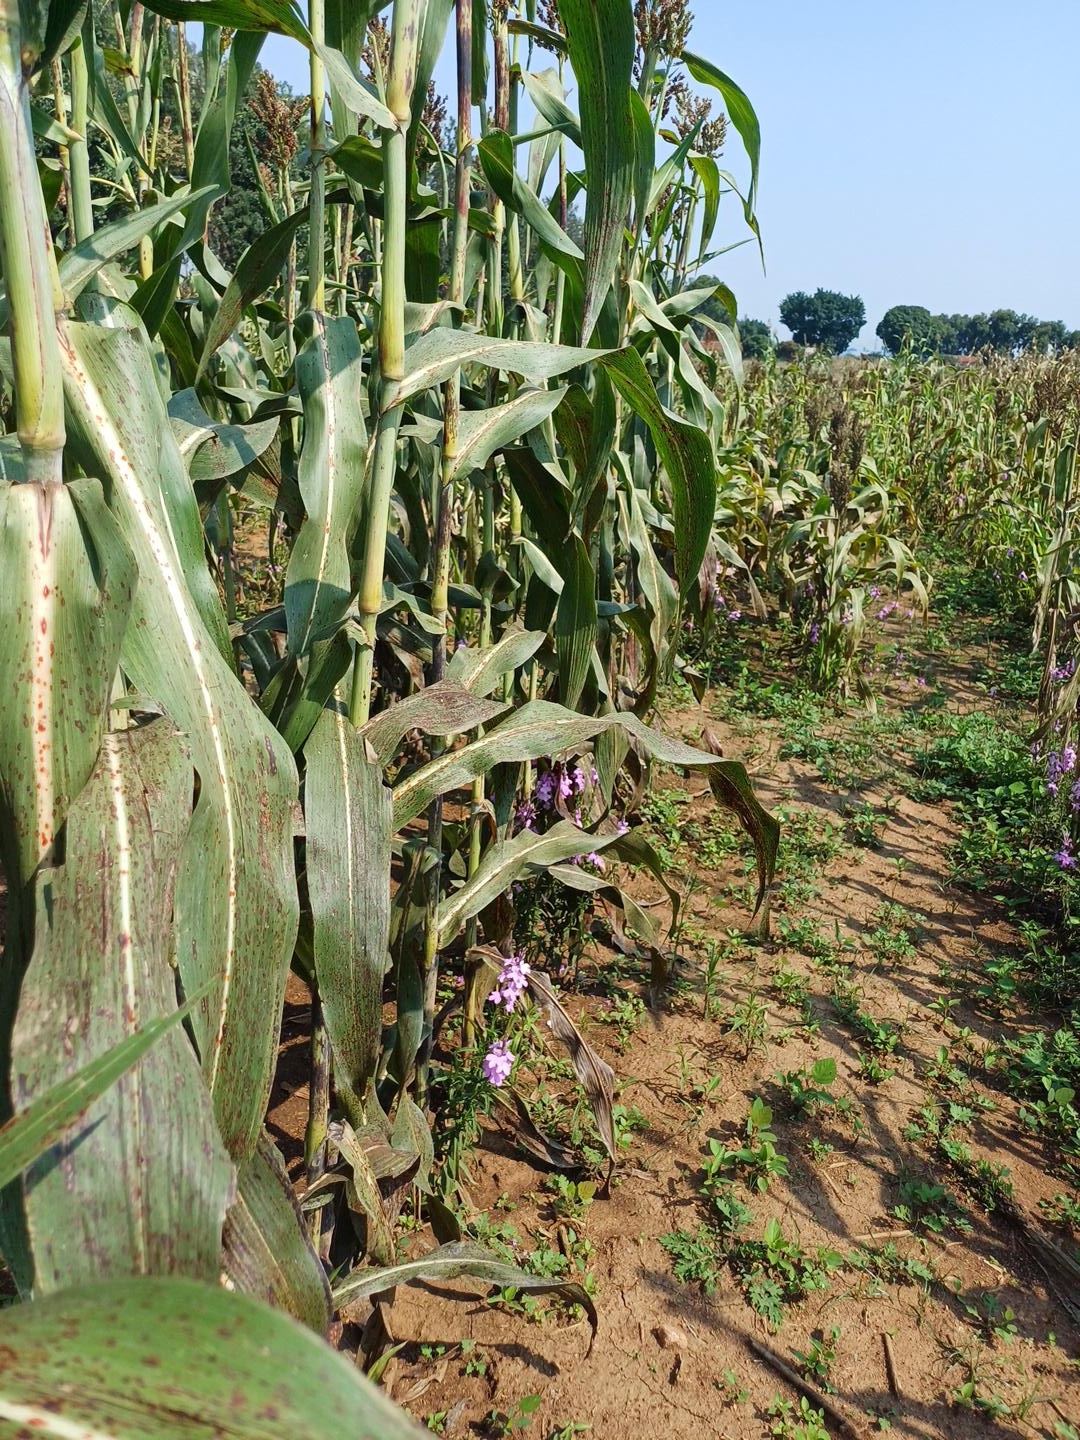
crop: sorghum
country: Kenya
